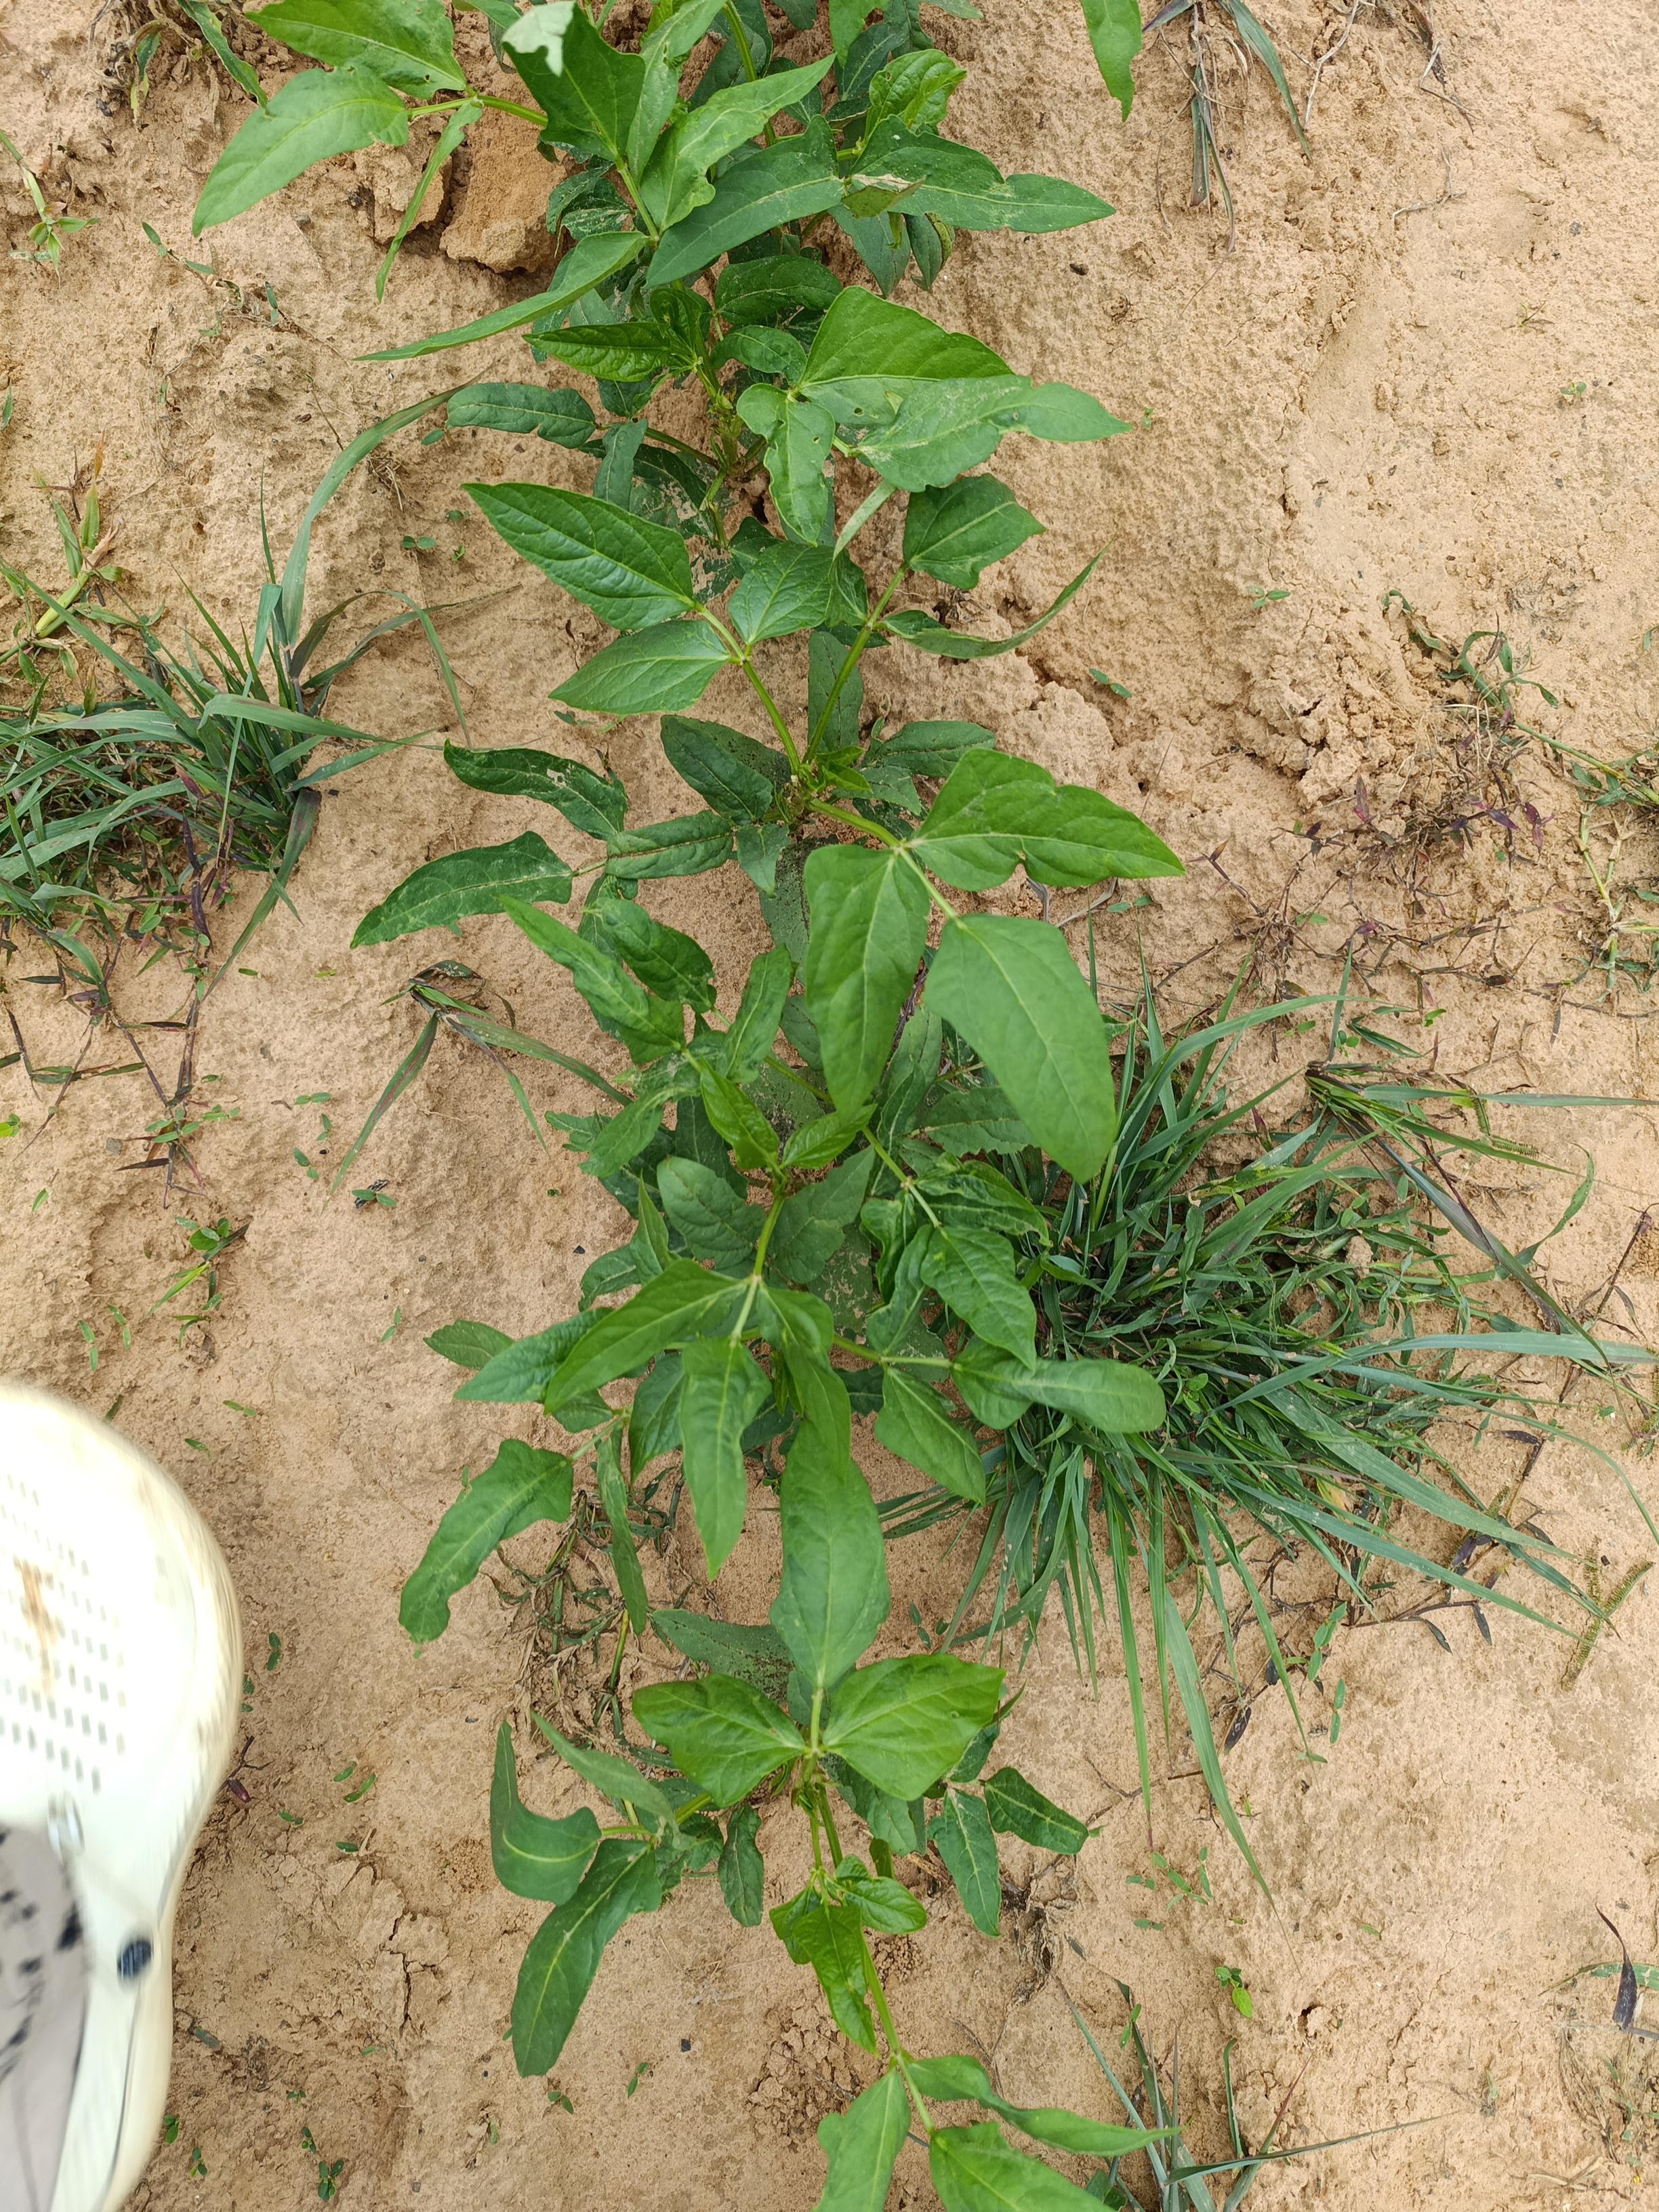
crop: cowpea
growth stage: emergence
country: Nigeria
